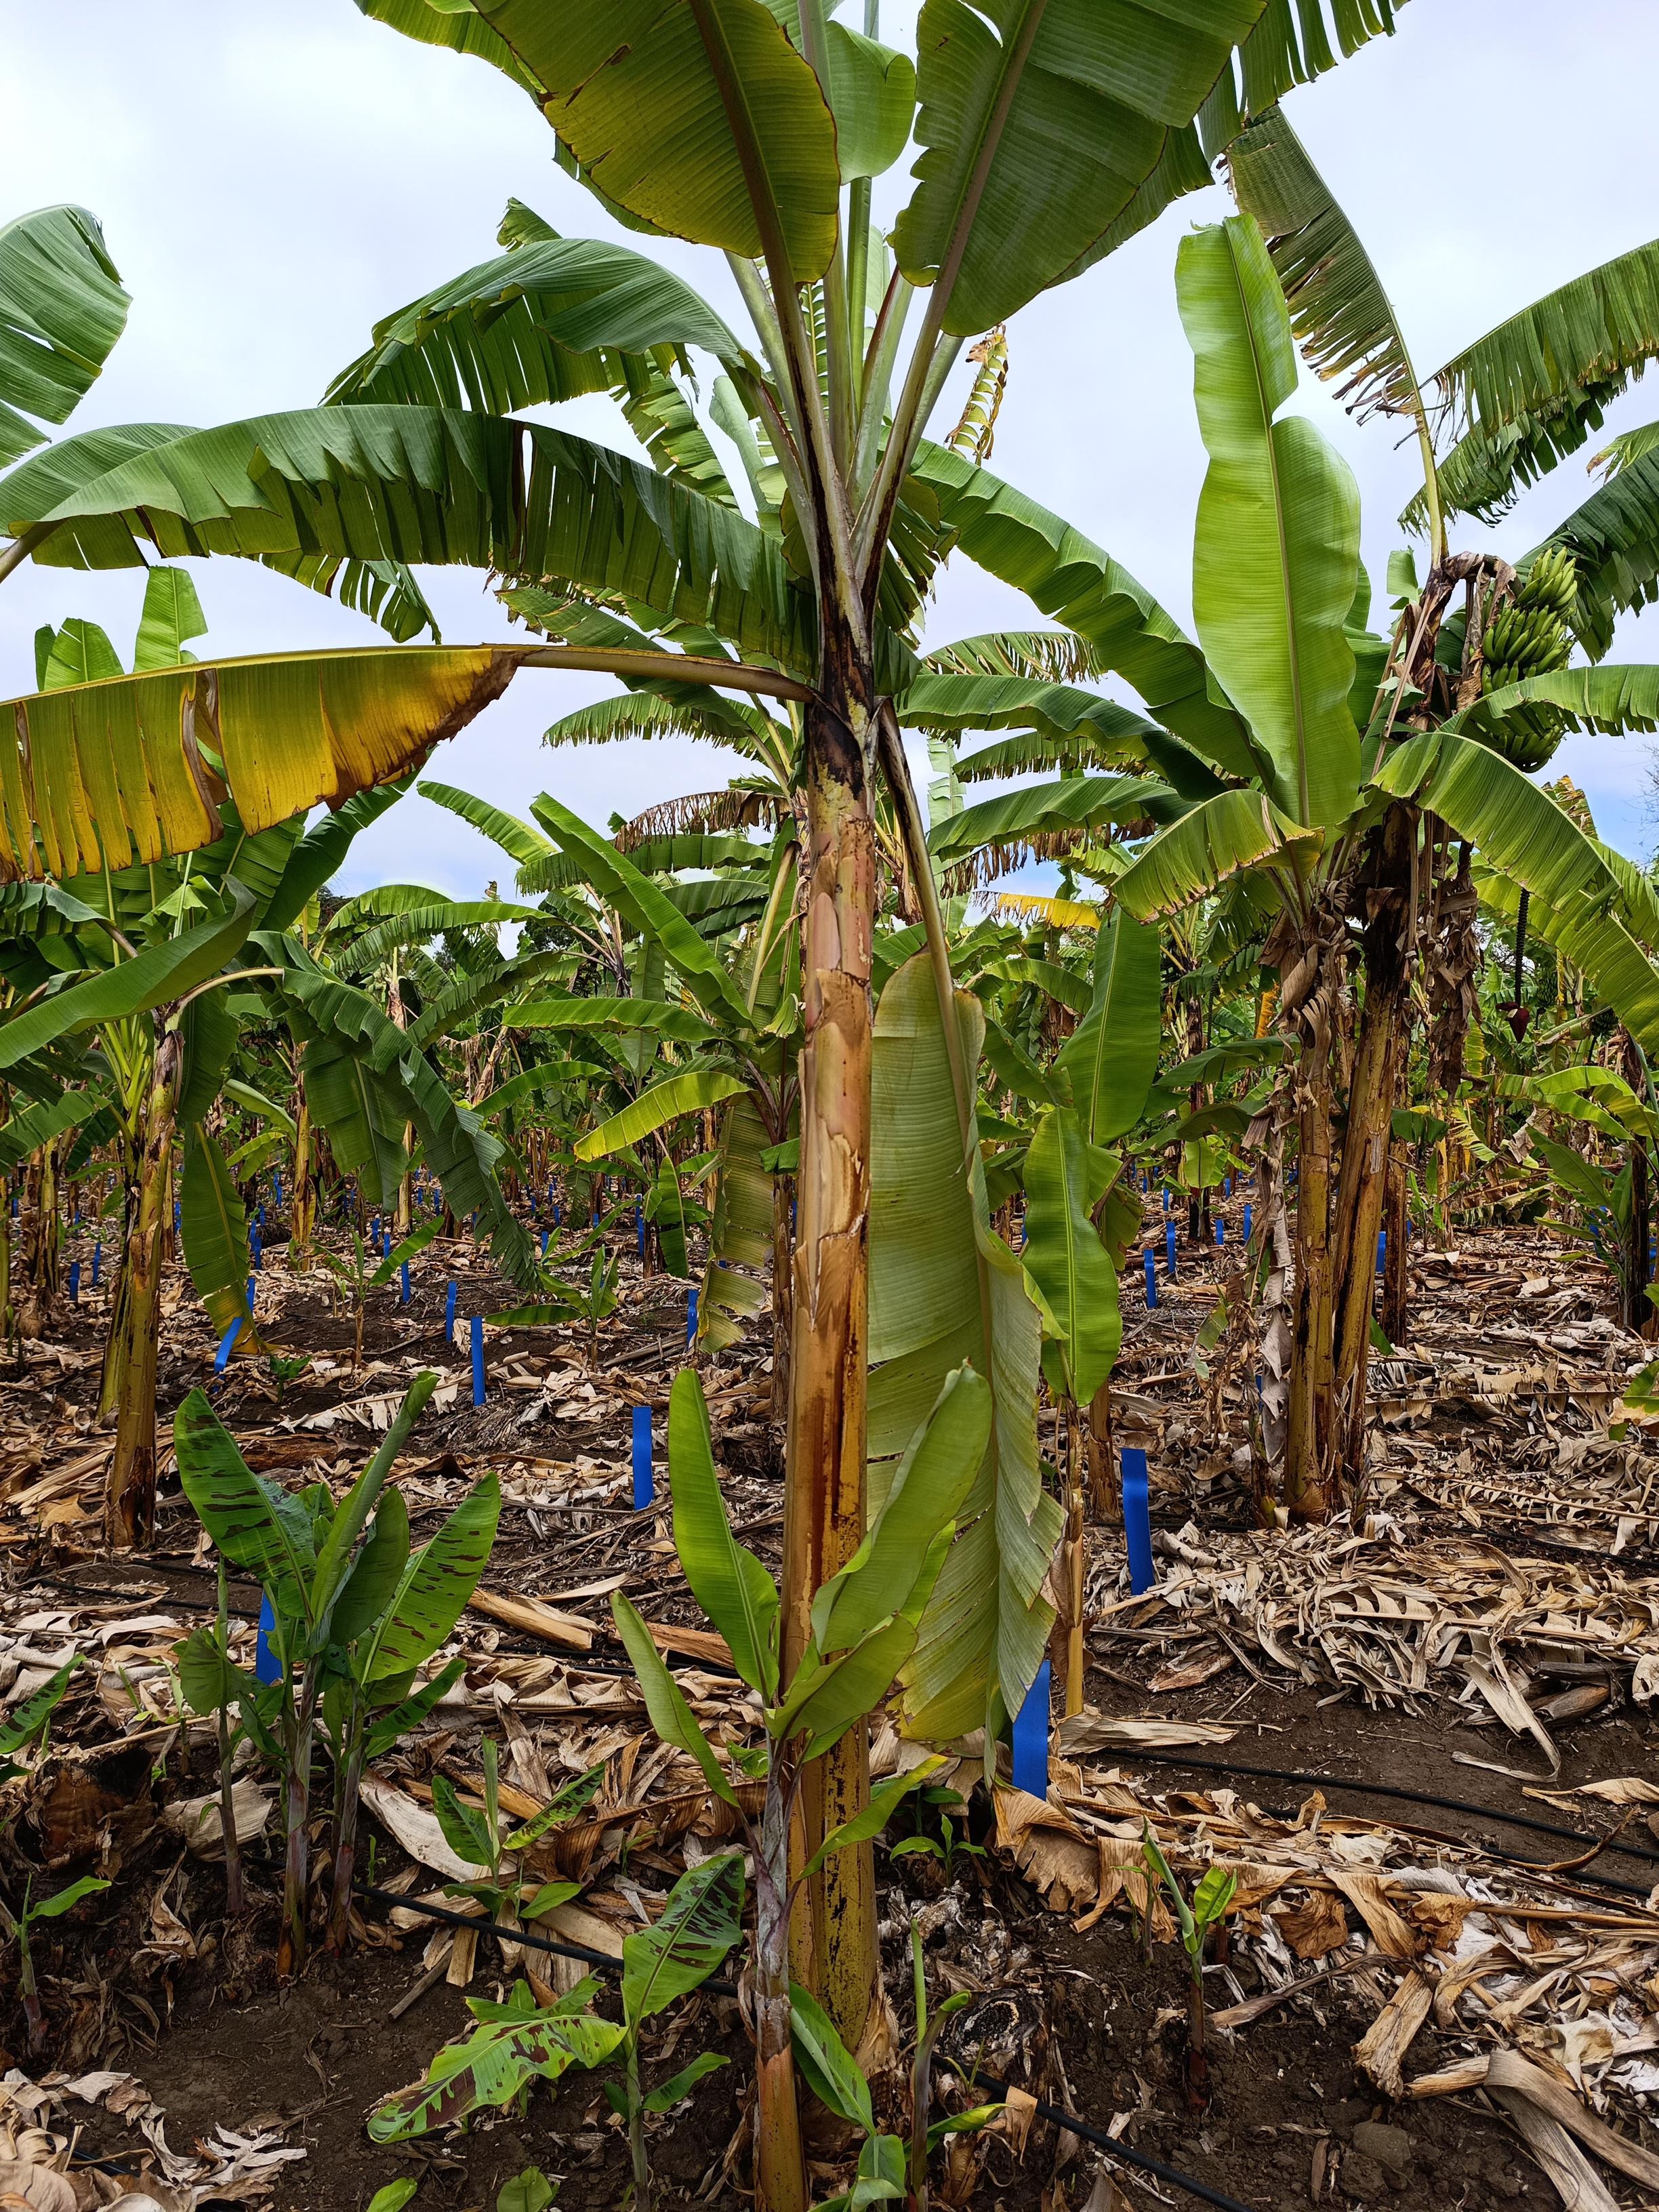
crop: banana
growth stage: vegetative
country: Tanzania
